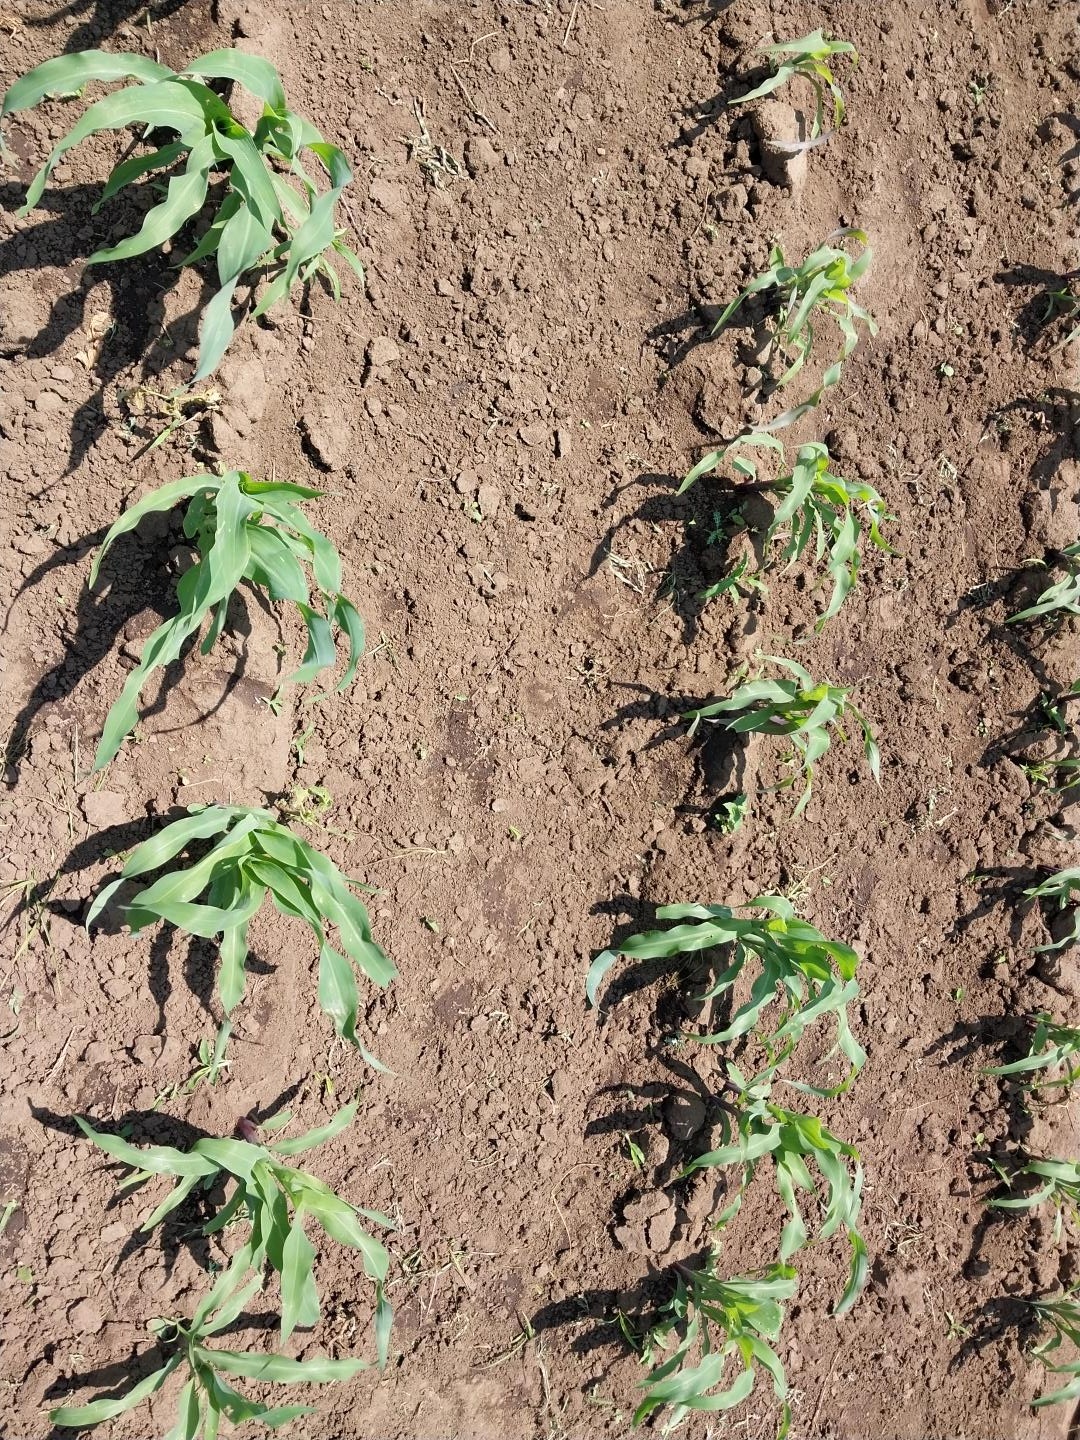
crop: maize
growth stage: vegetative
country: Tanzania
